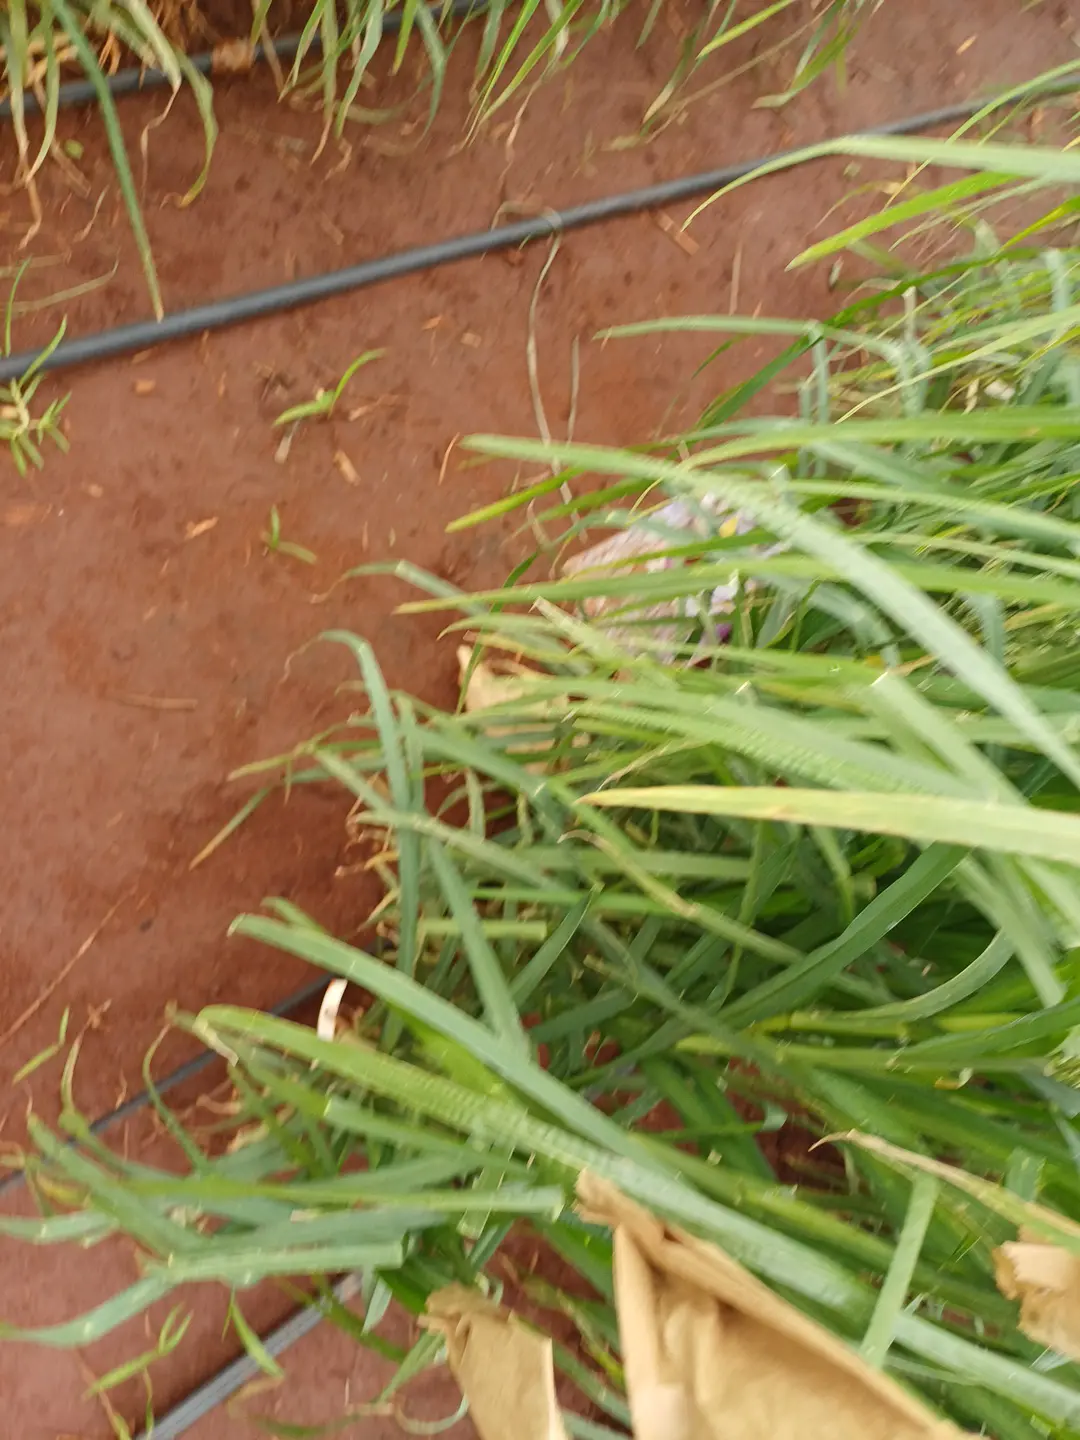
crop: finger millet
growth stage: heading tuber
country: Kenya
